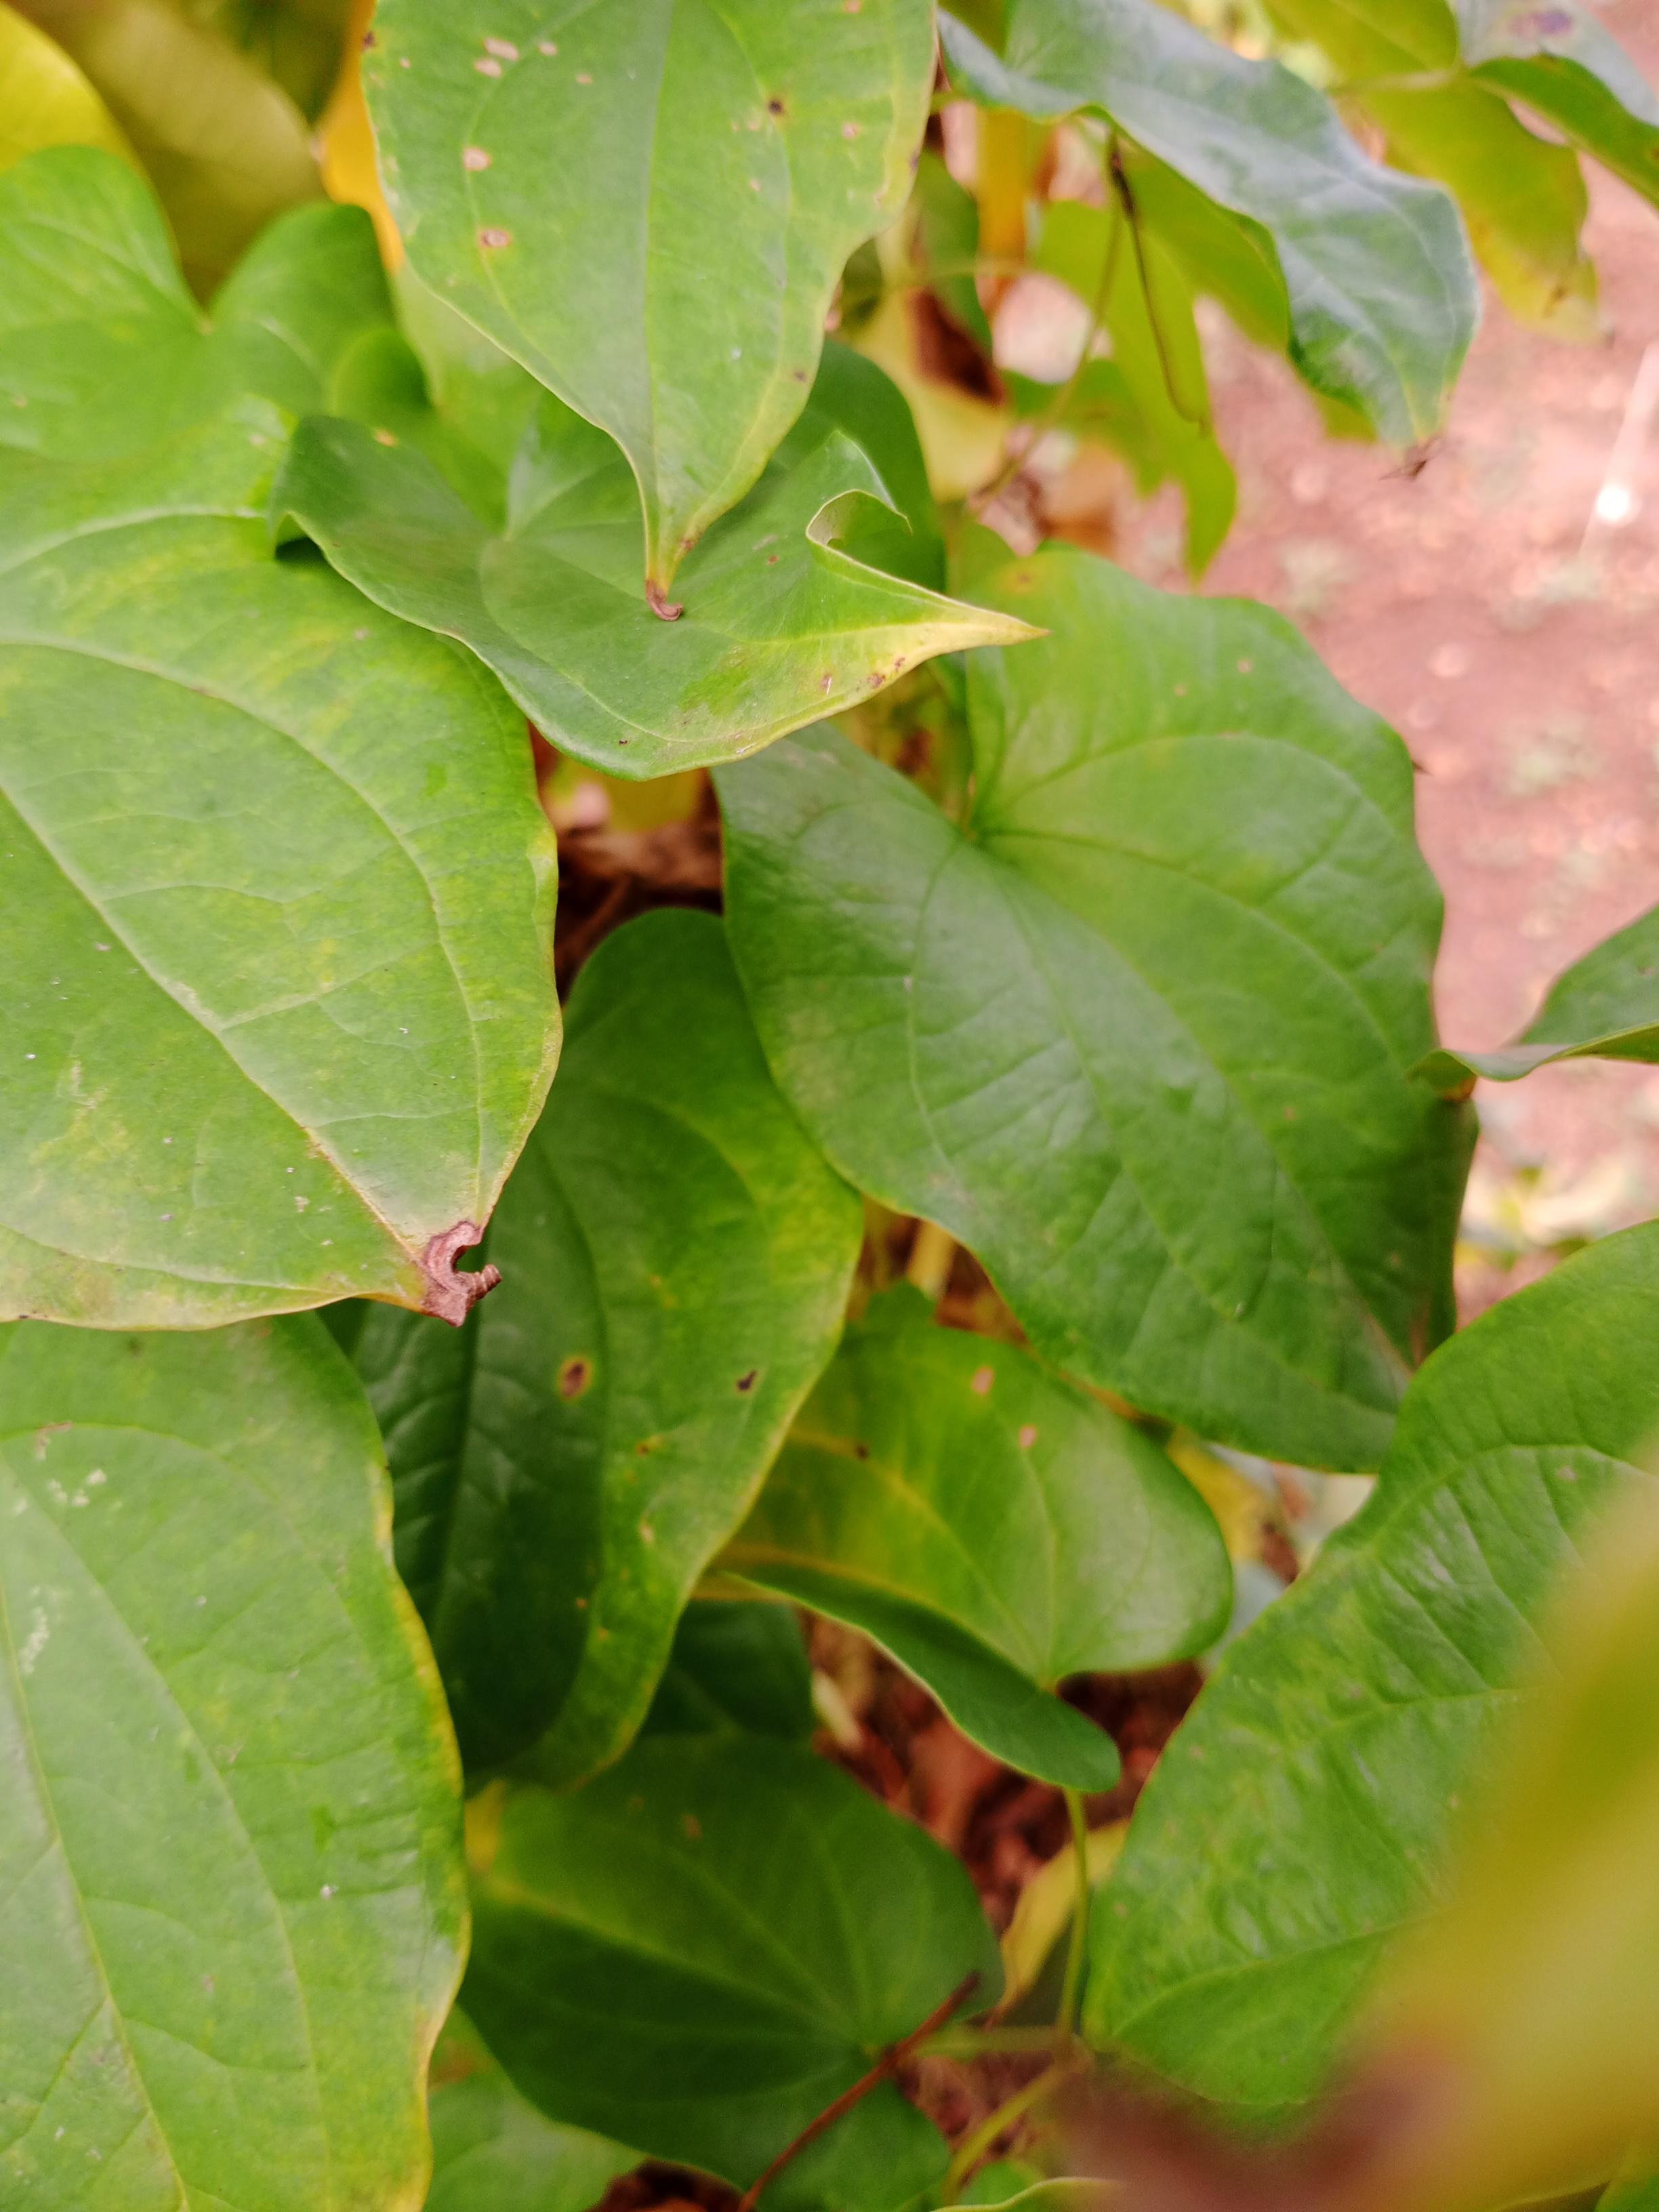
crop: yam
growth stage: vegetative
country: Nigeria
